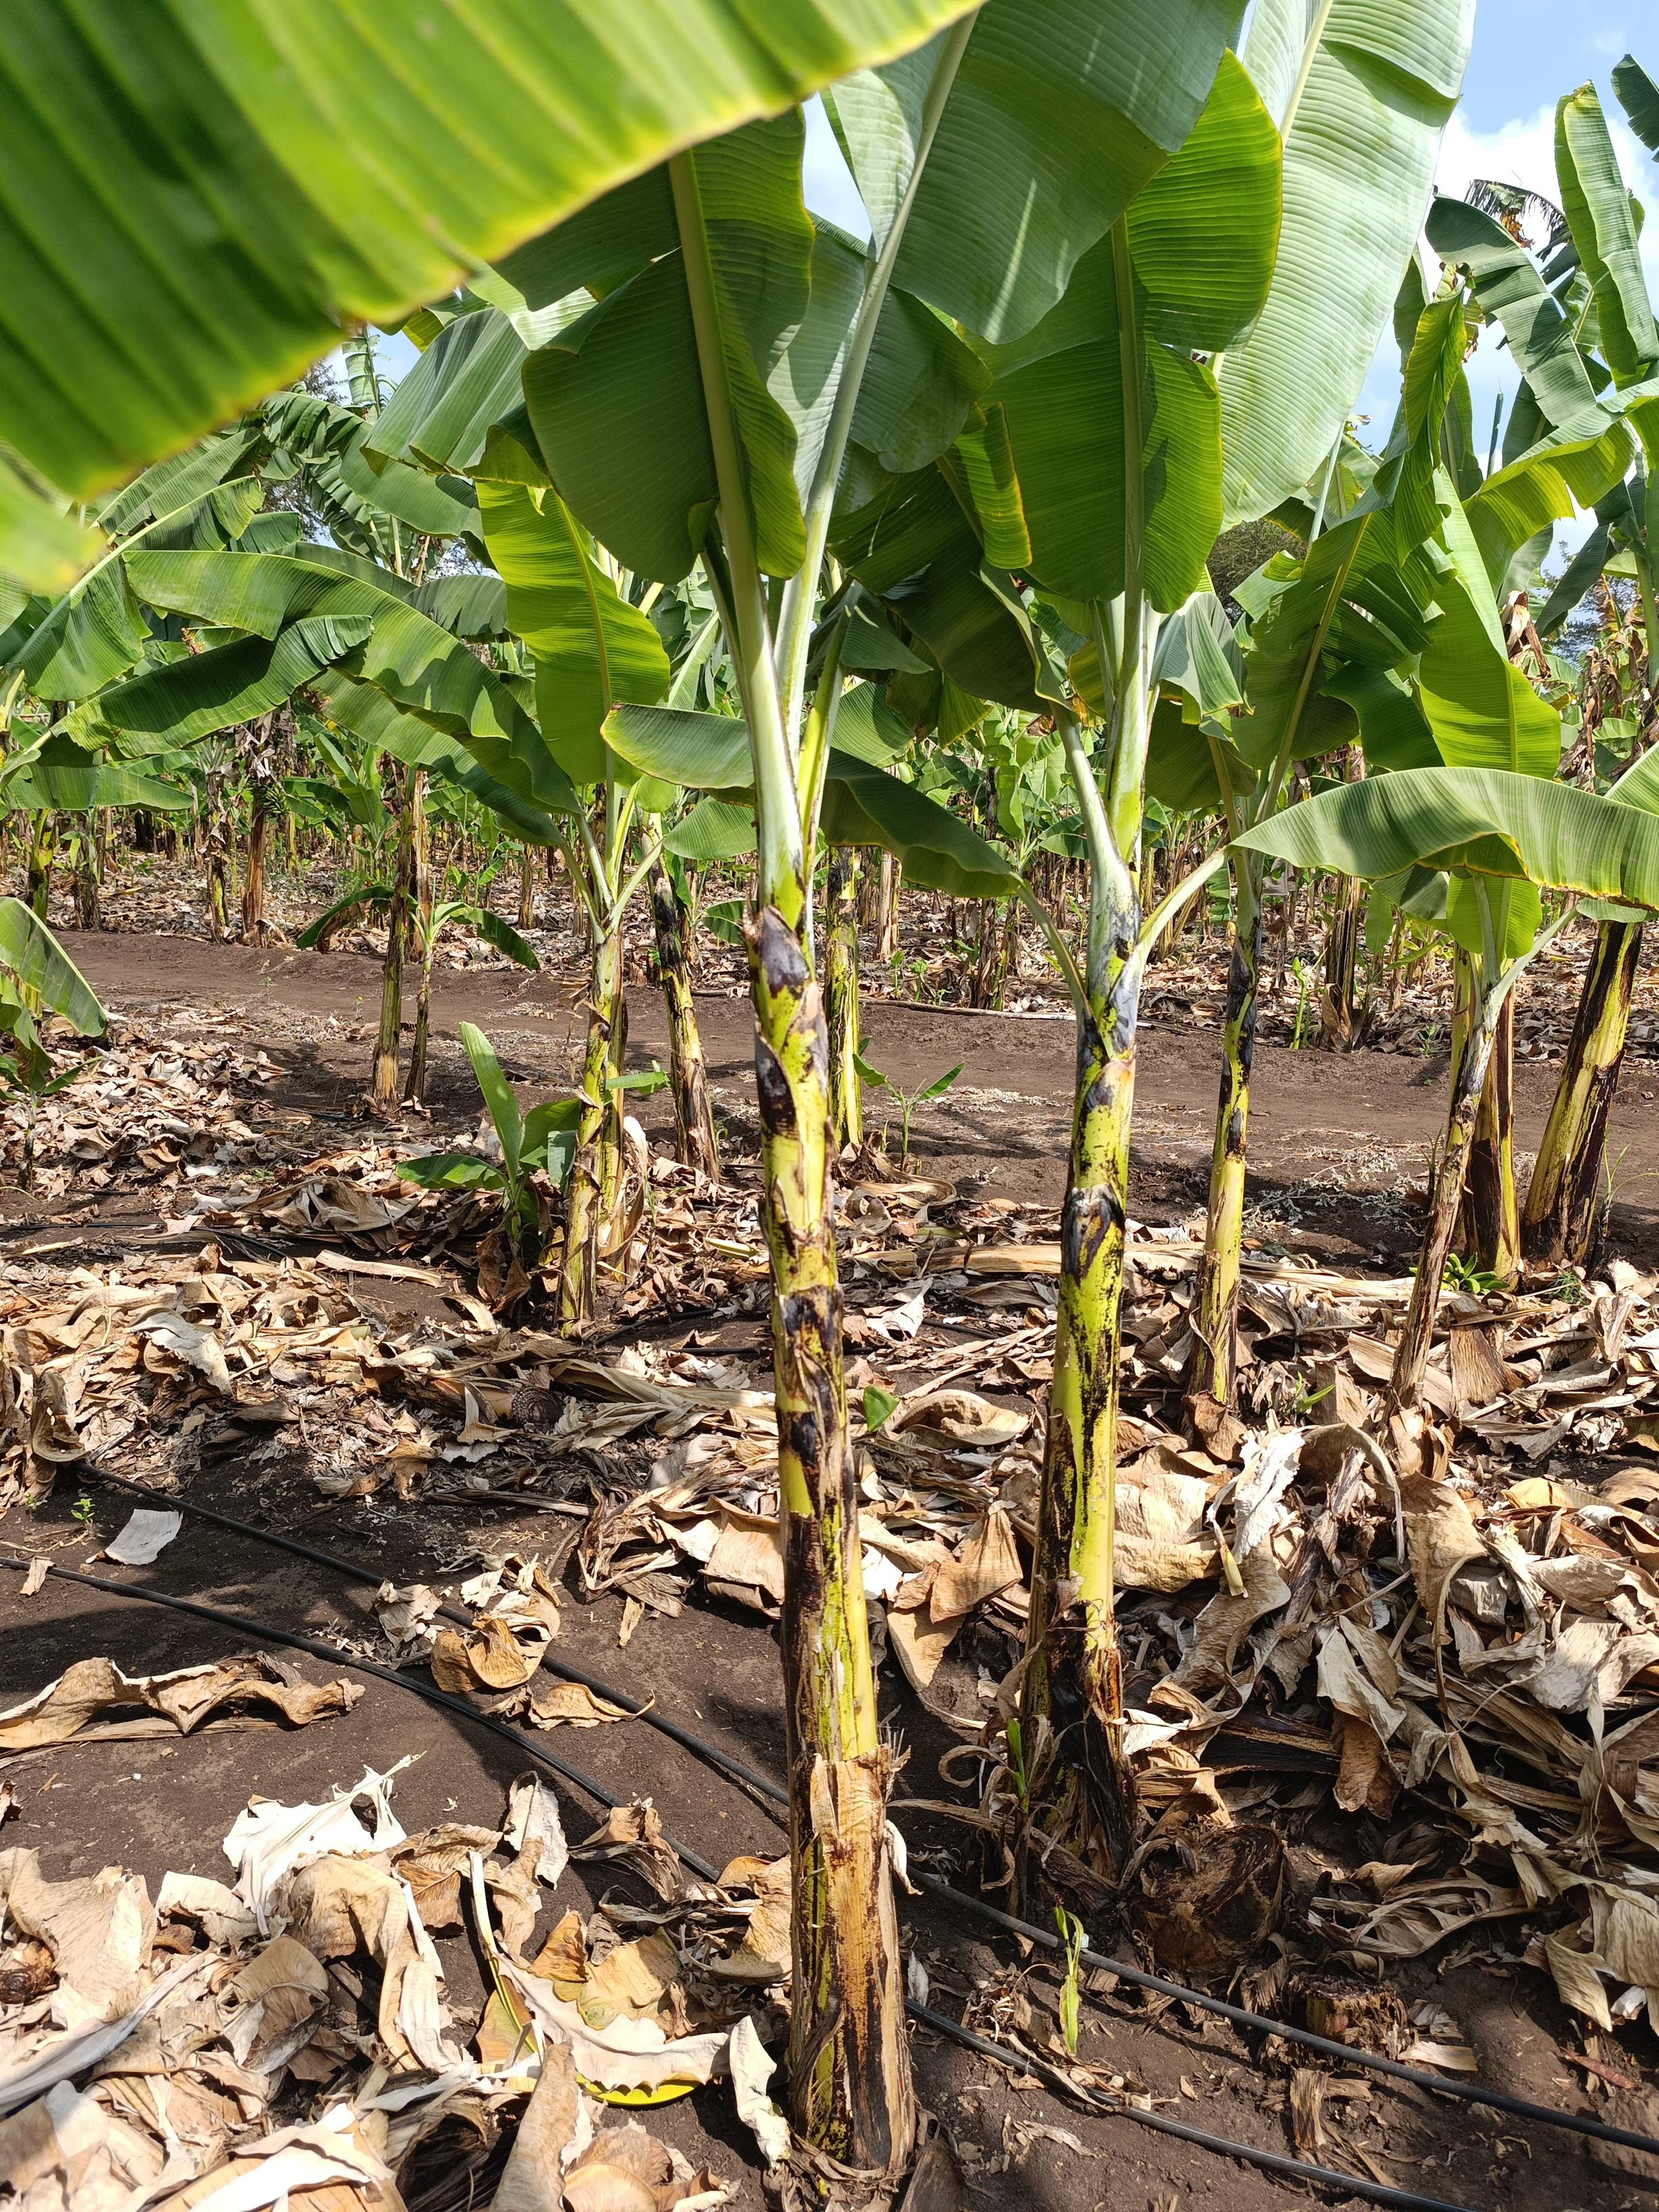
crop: banana
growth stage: vegetative
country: Tanzania
